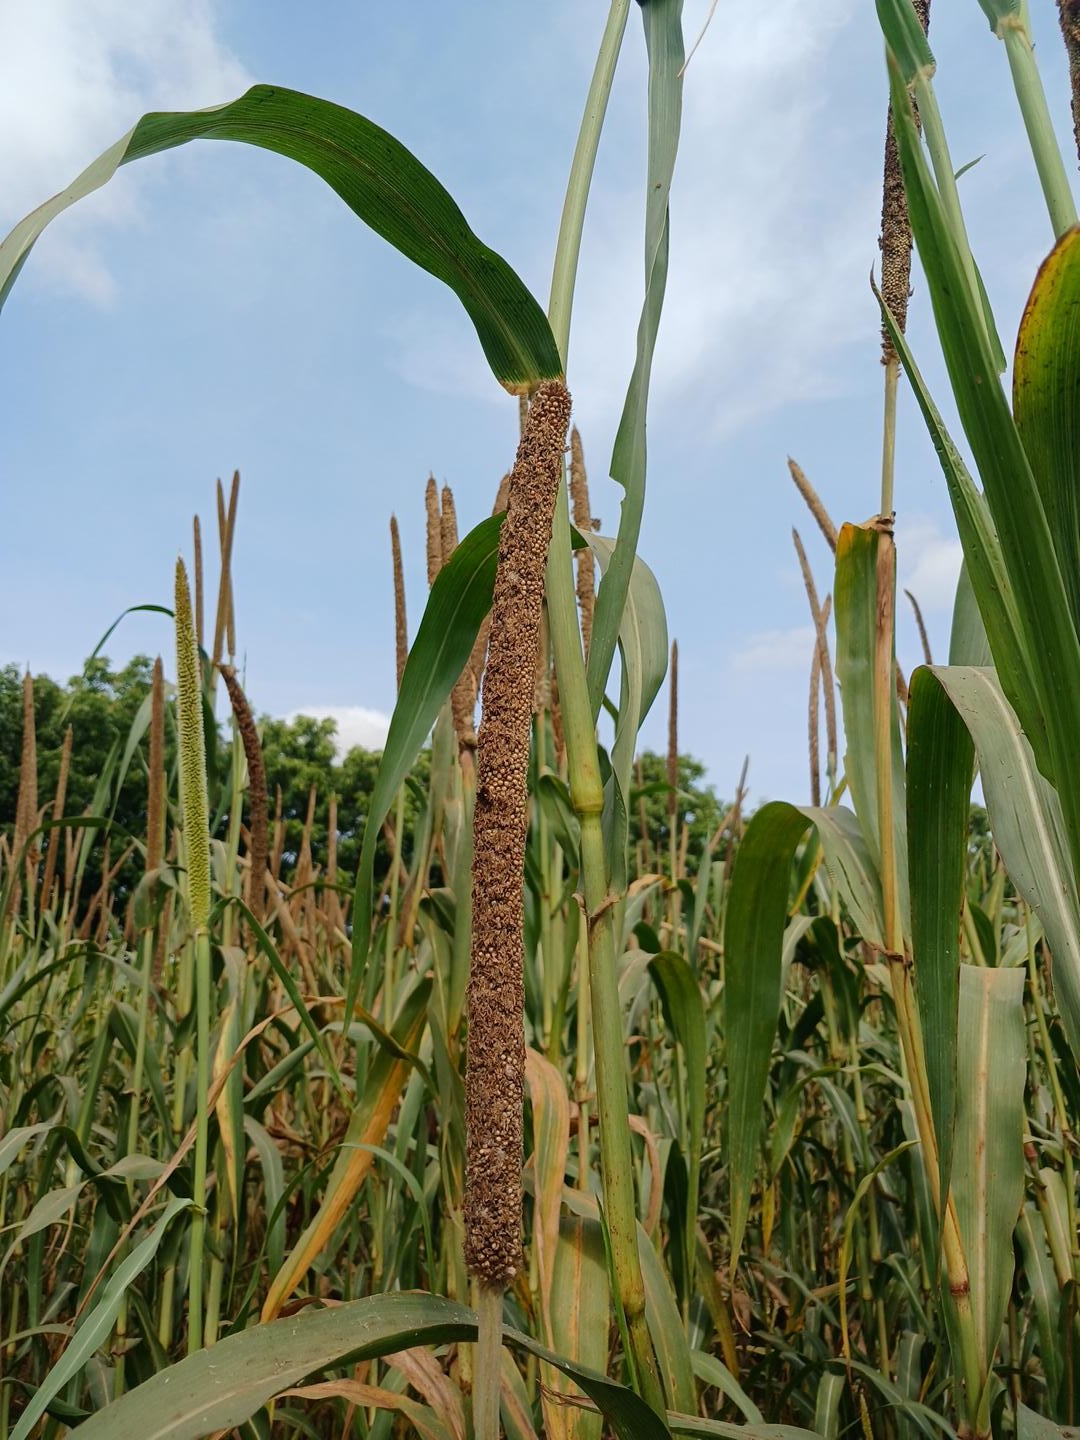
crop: pearl millet
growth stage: maturity
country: Senegal
